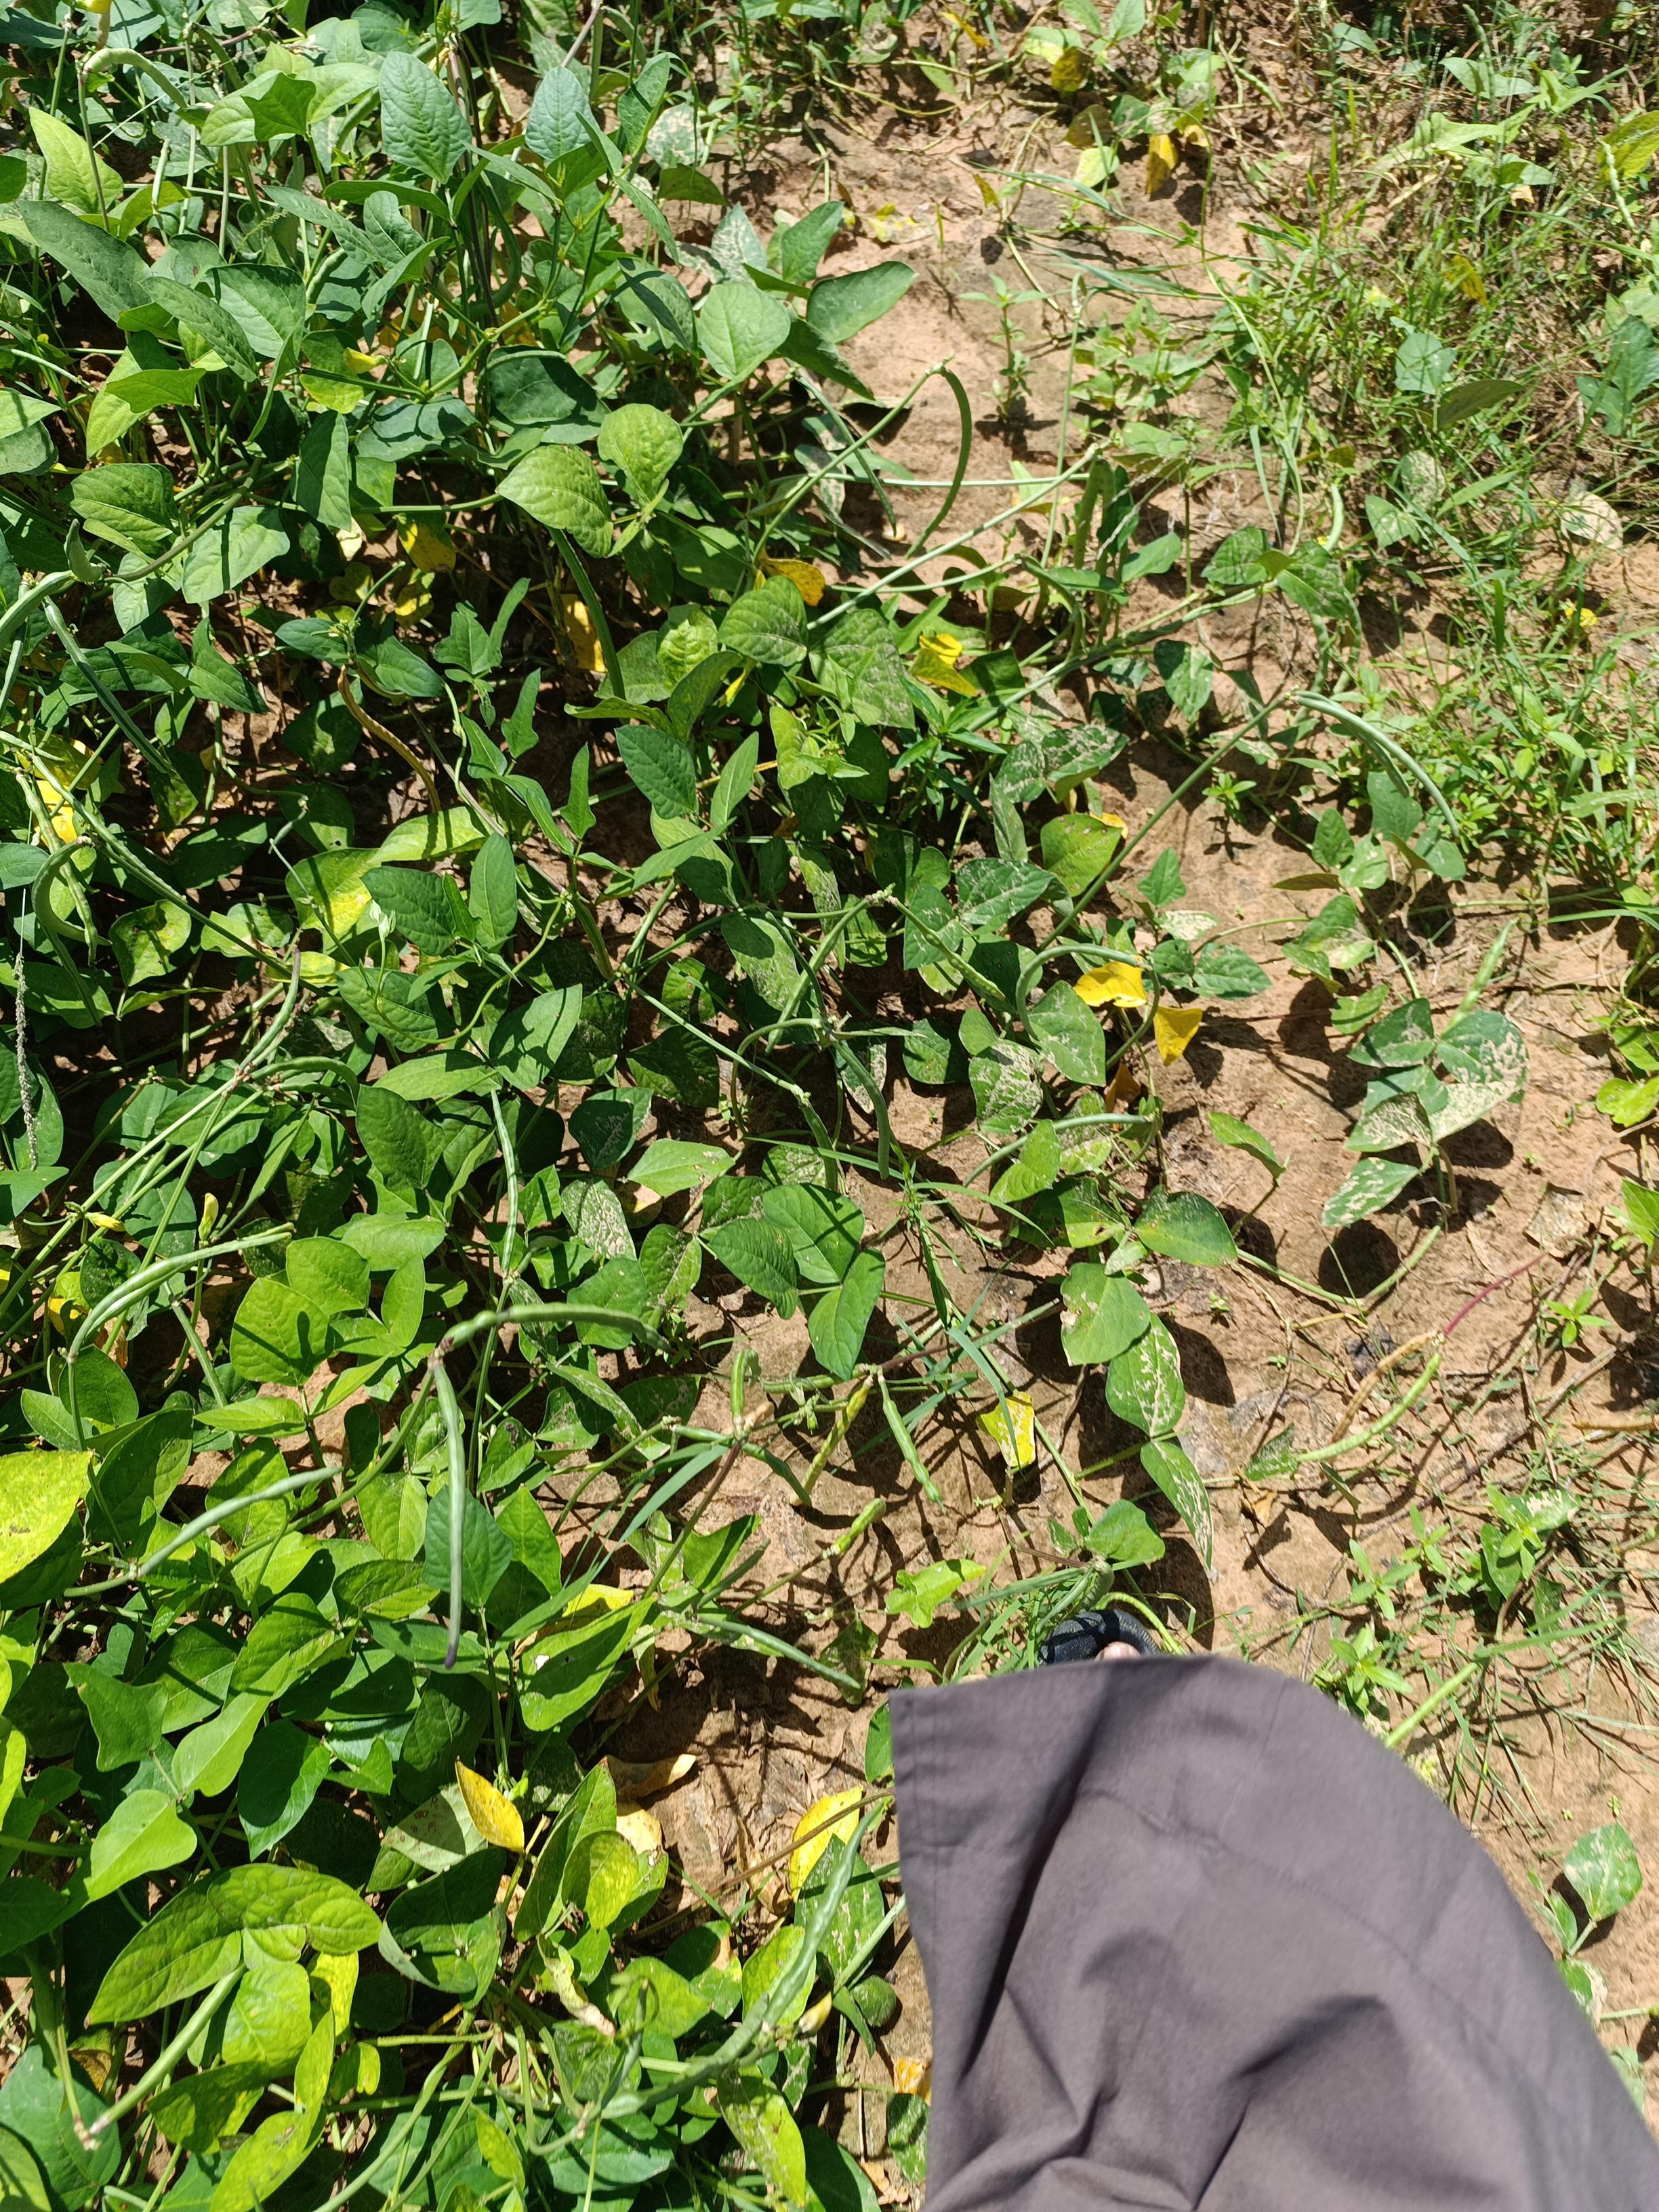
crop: cowpea
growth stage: maturity
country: Nigeria
